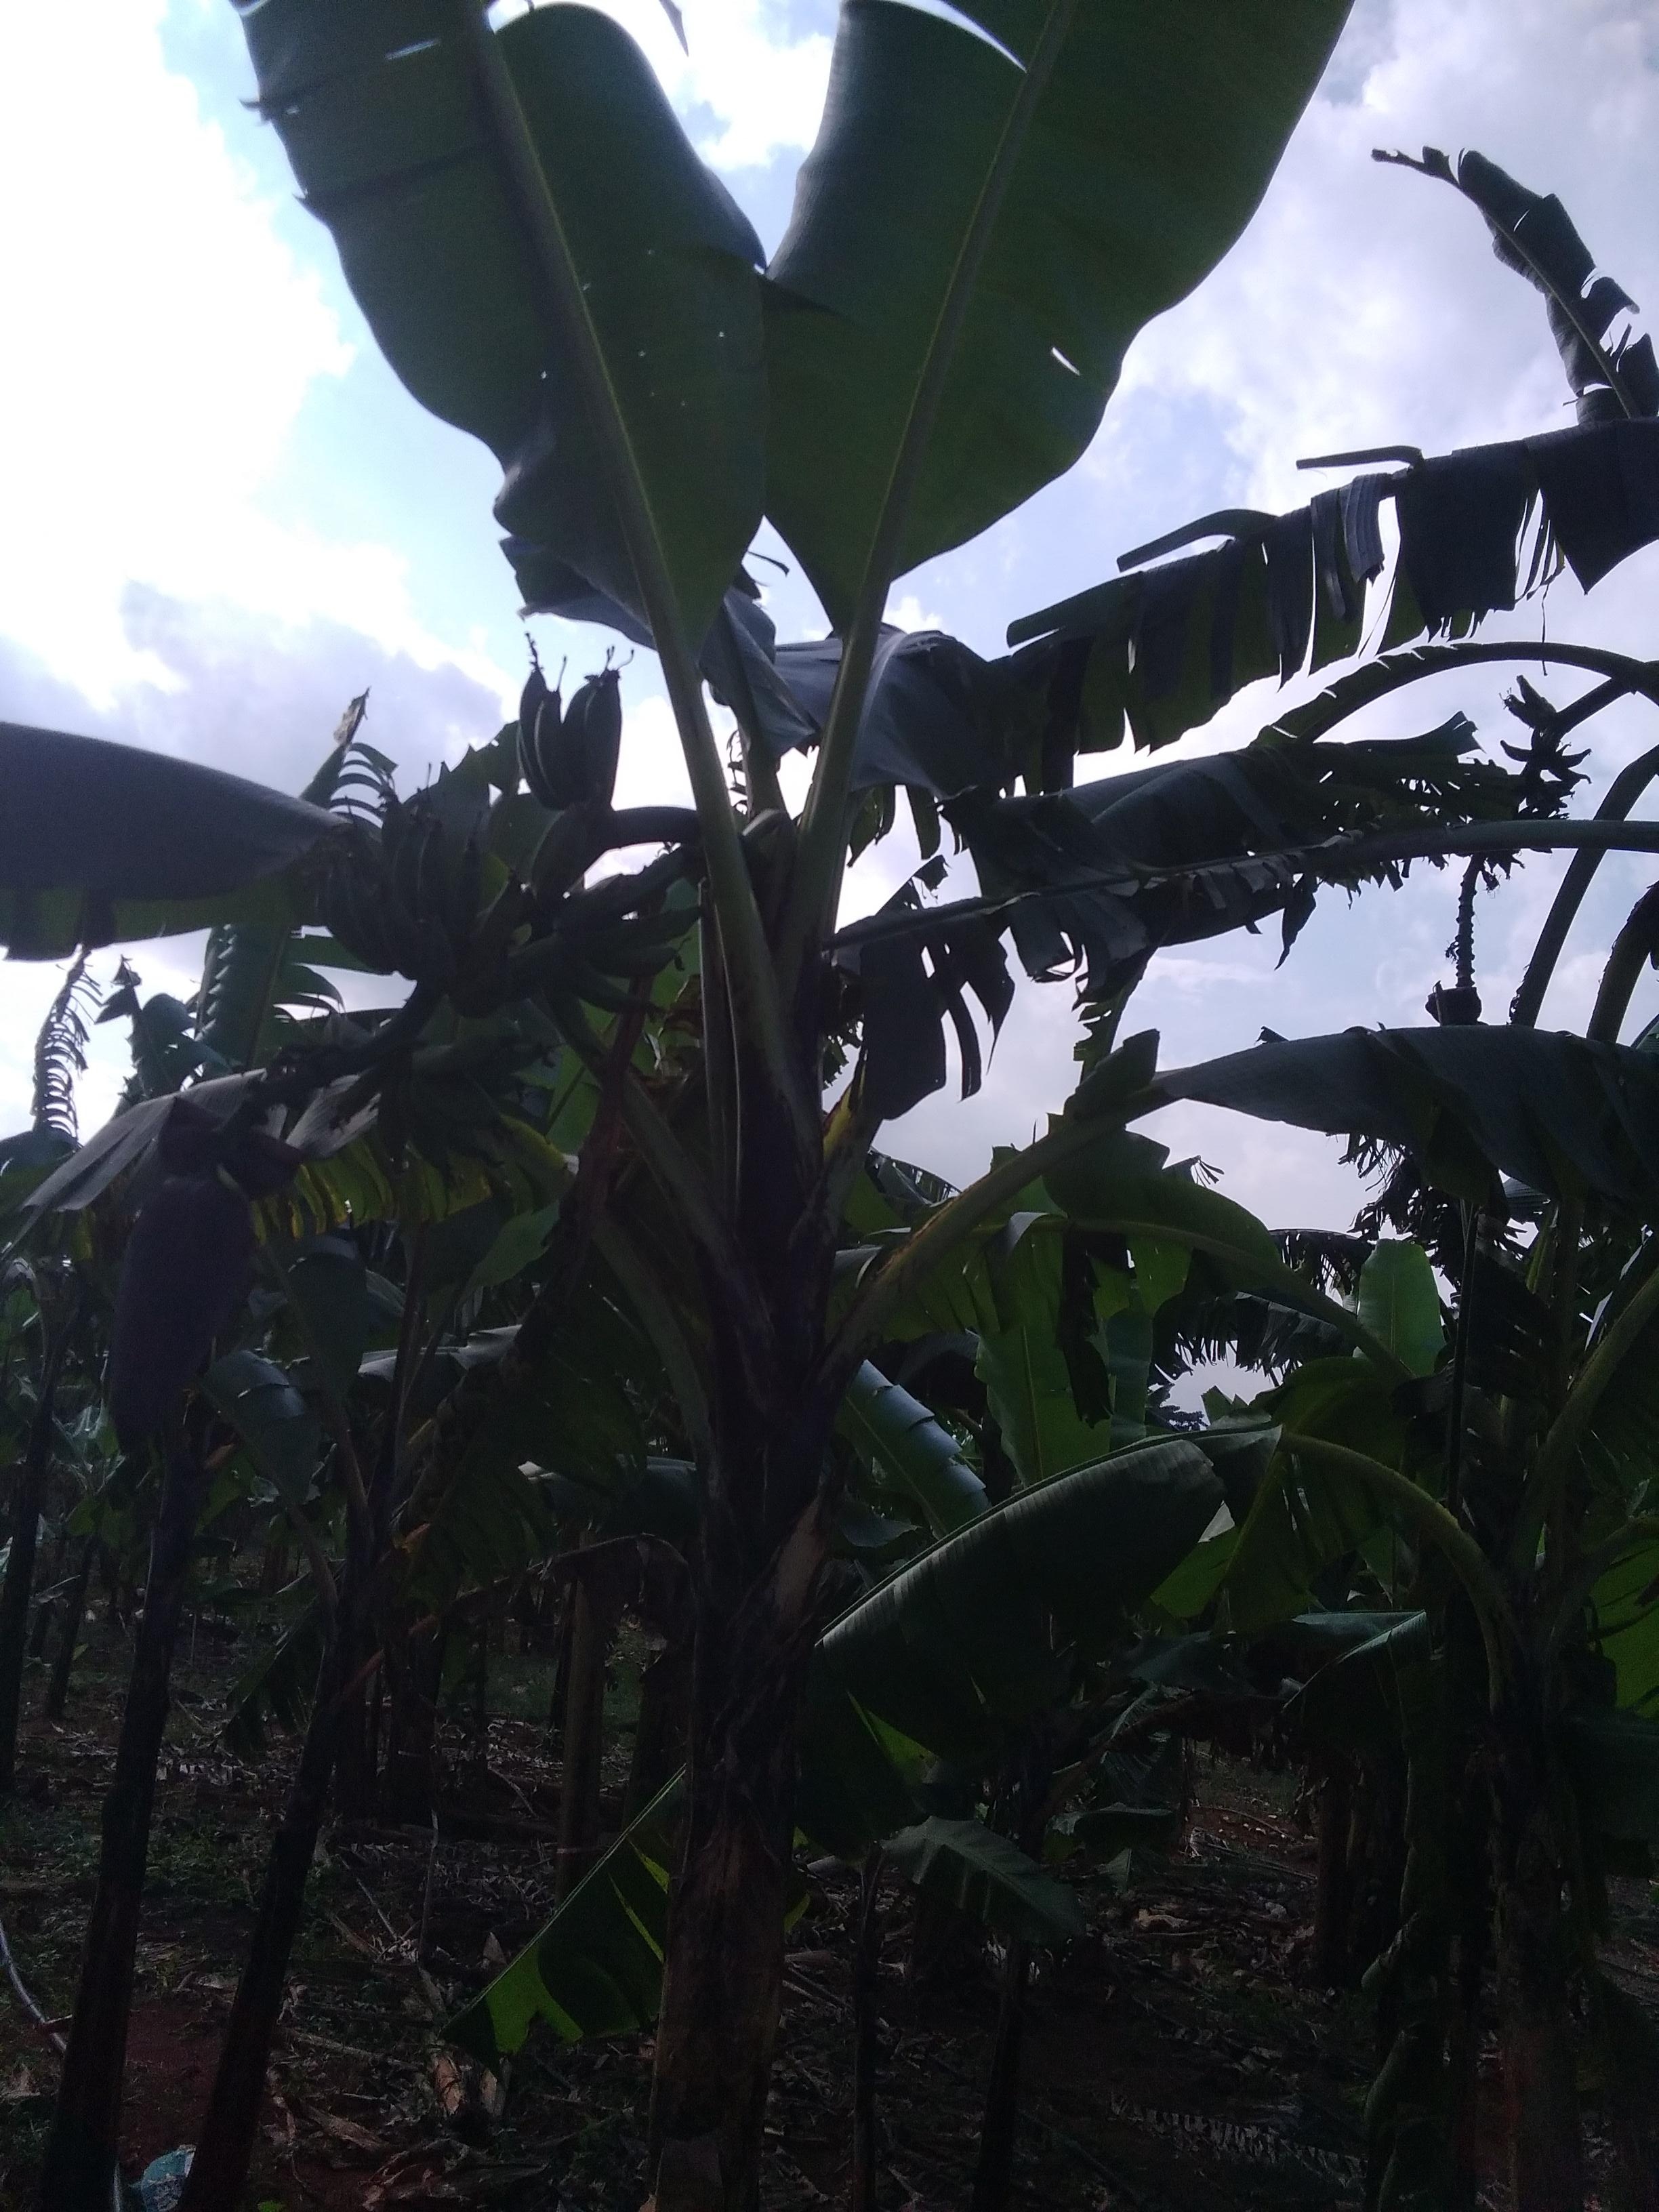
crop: banana
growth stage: development fruit
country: Tanzania
